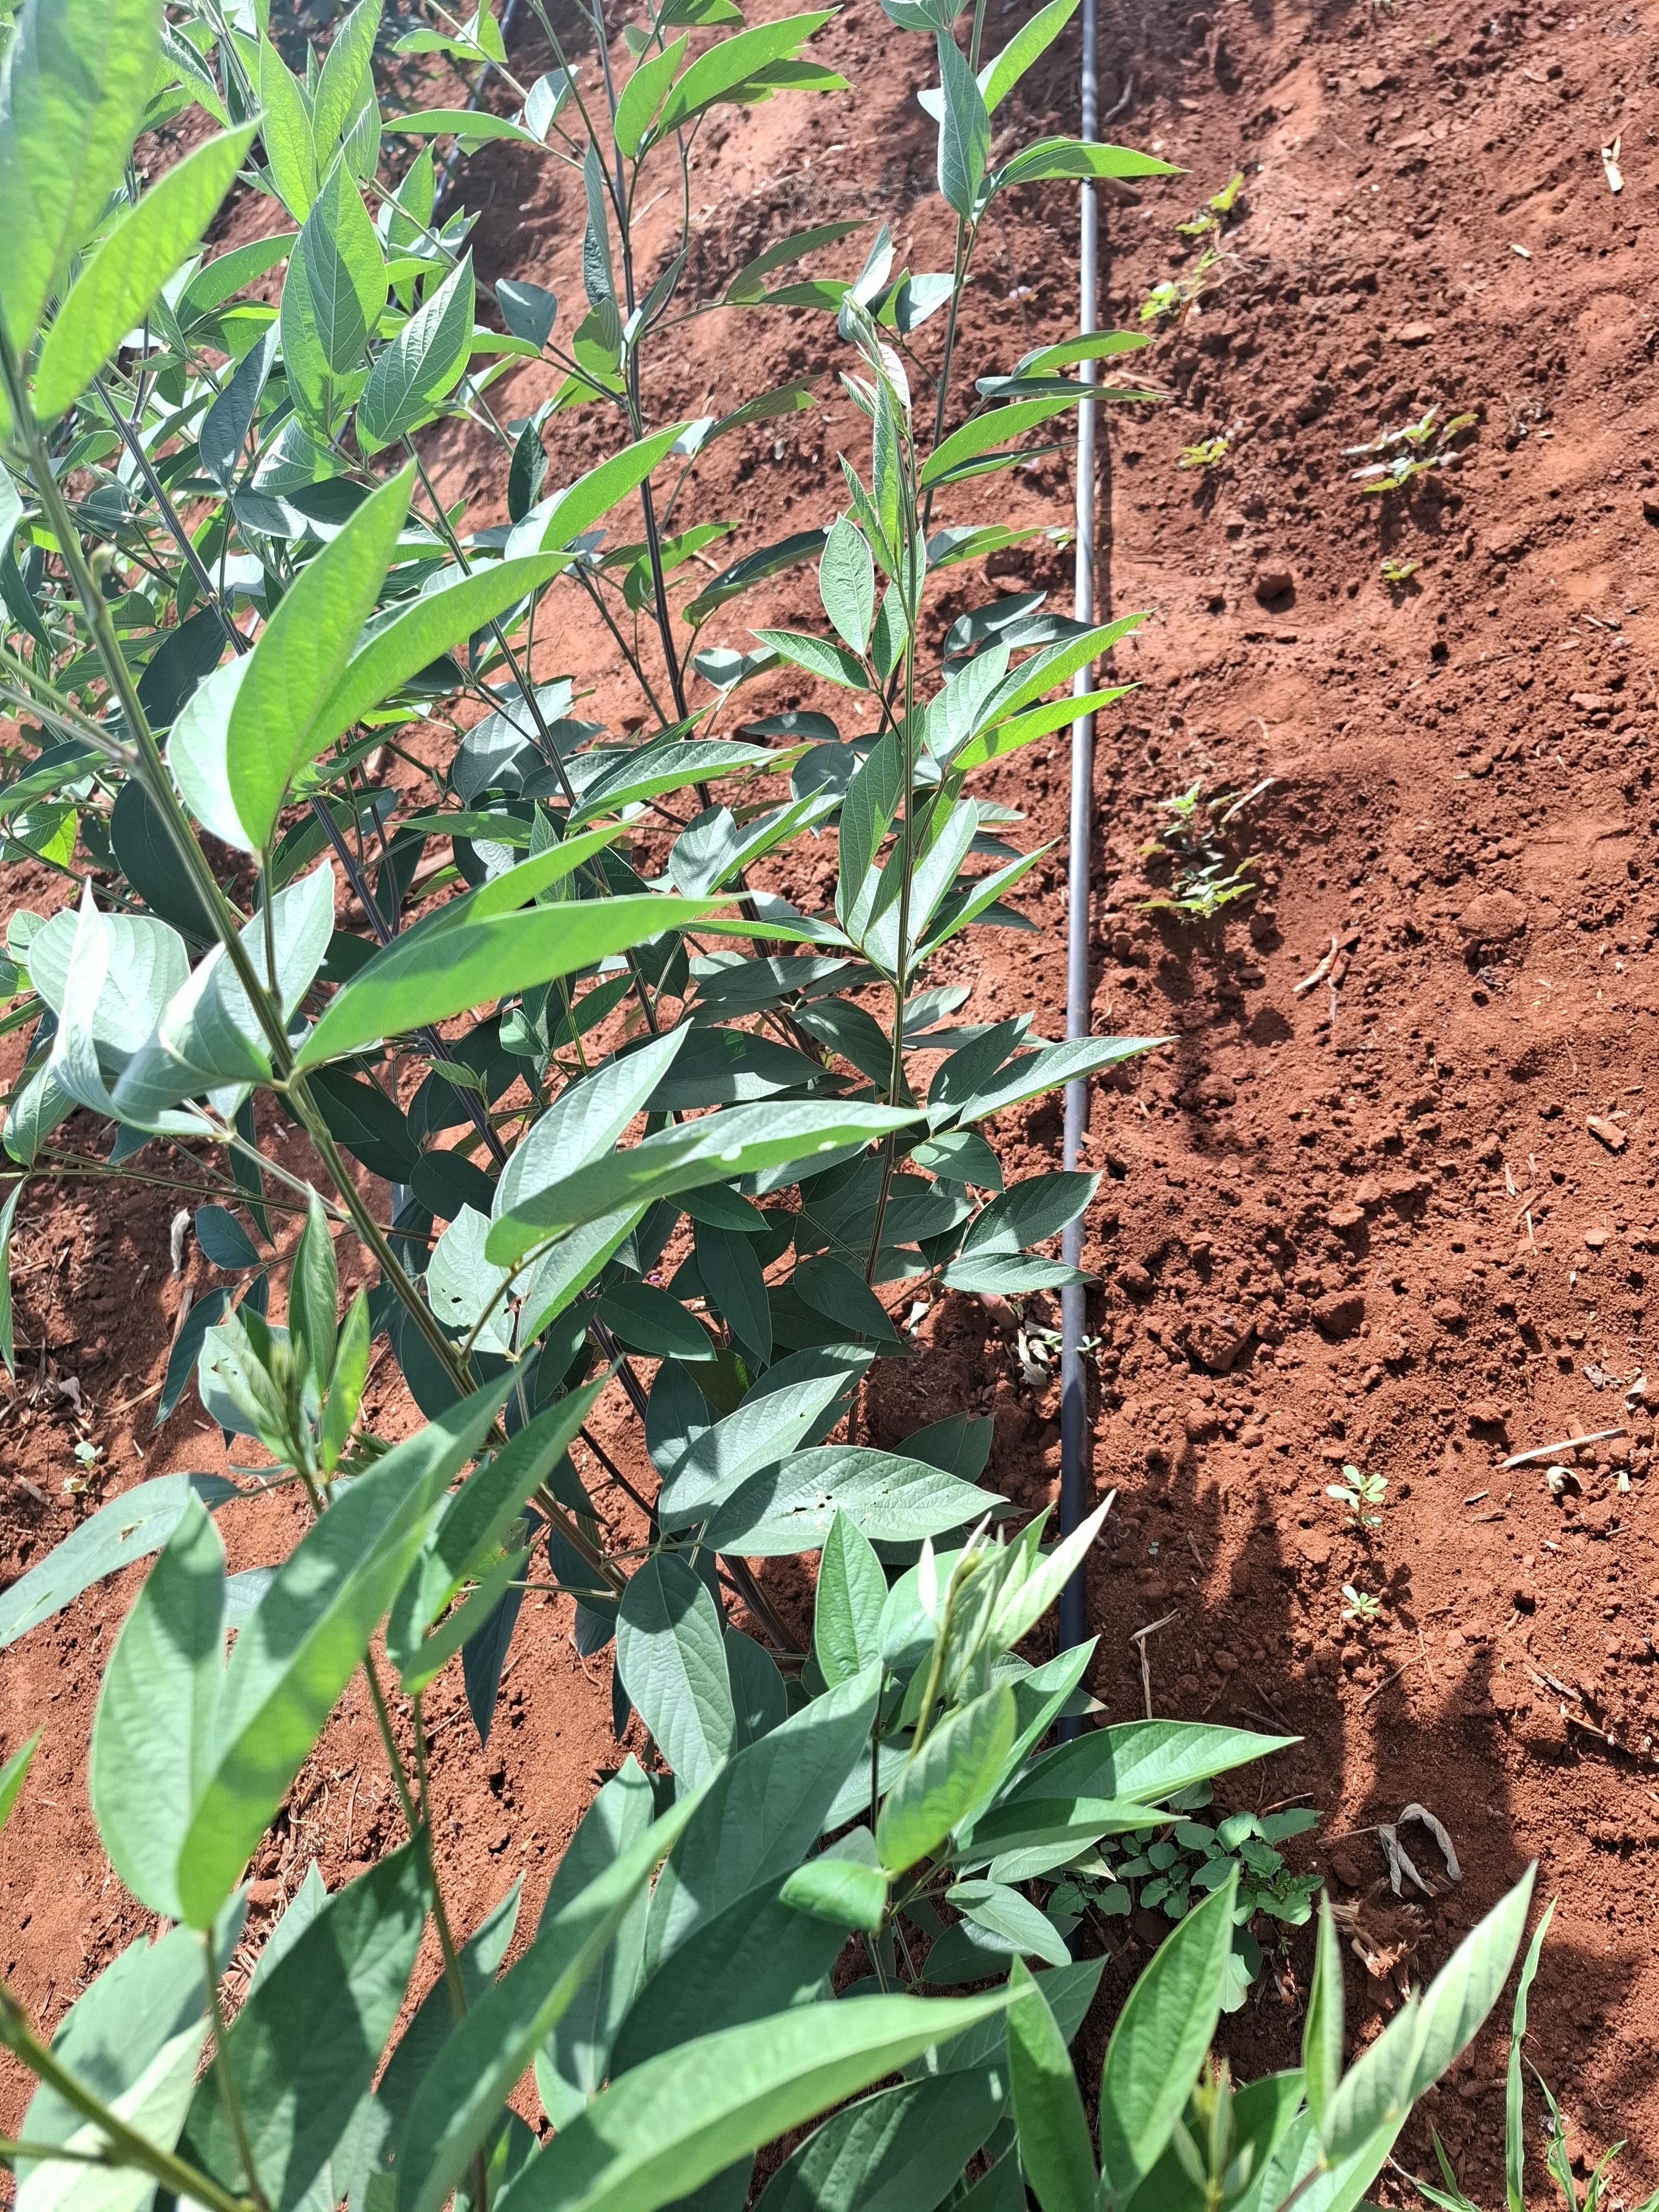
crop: pigeonpea
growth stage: vegetative
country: Kenya
